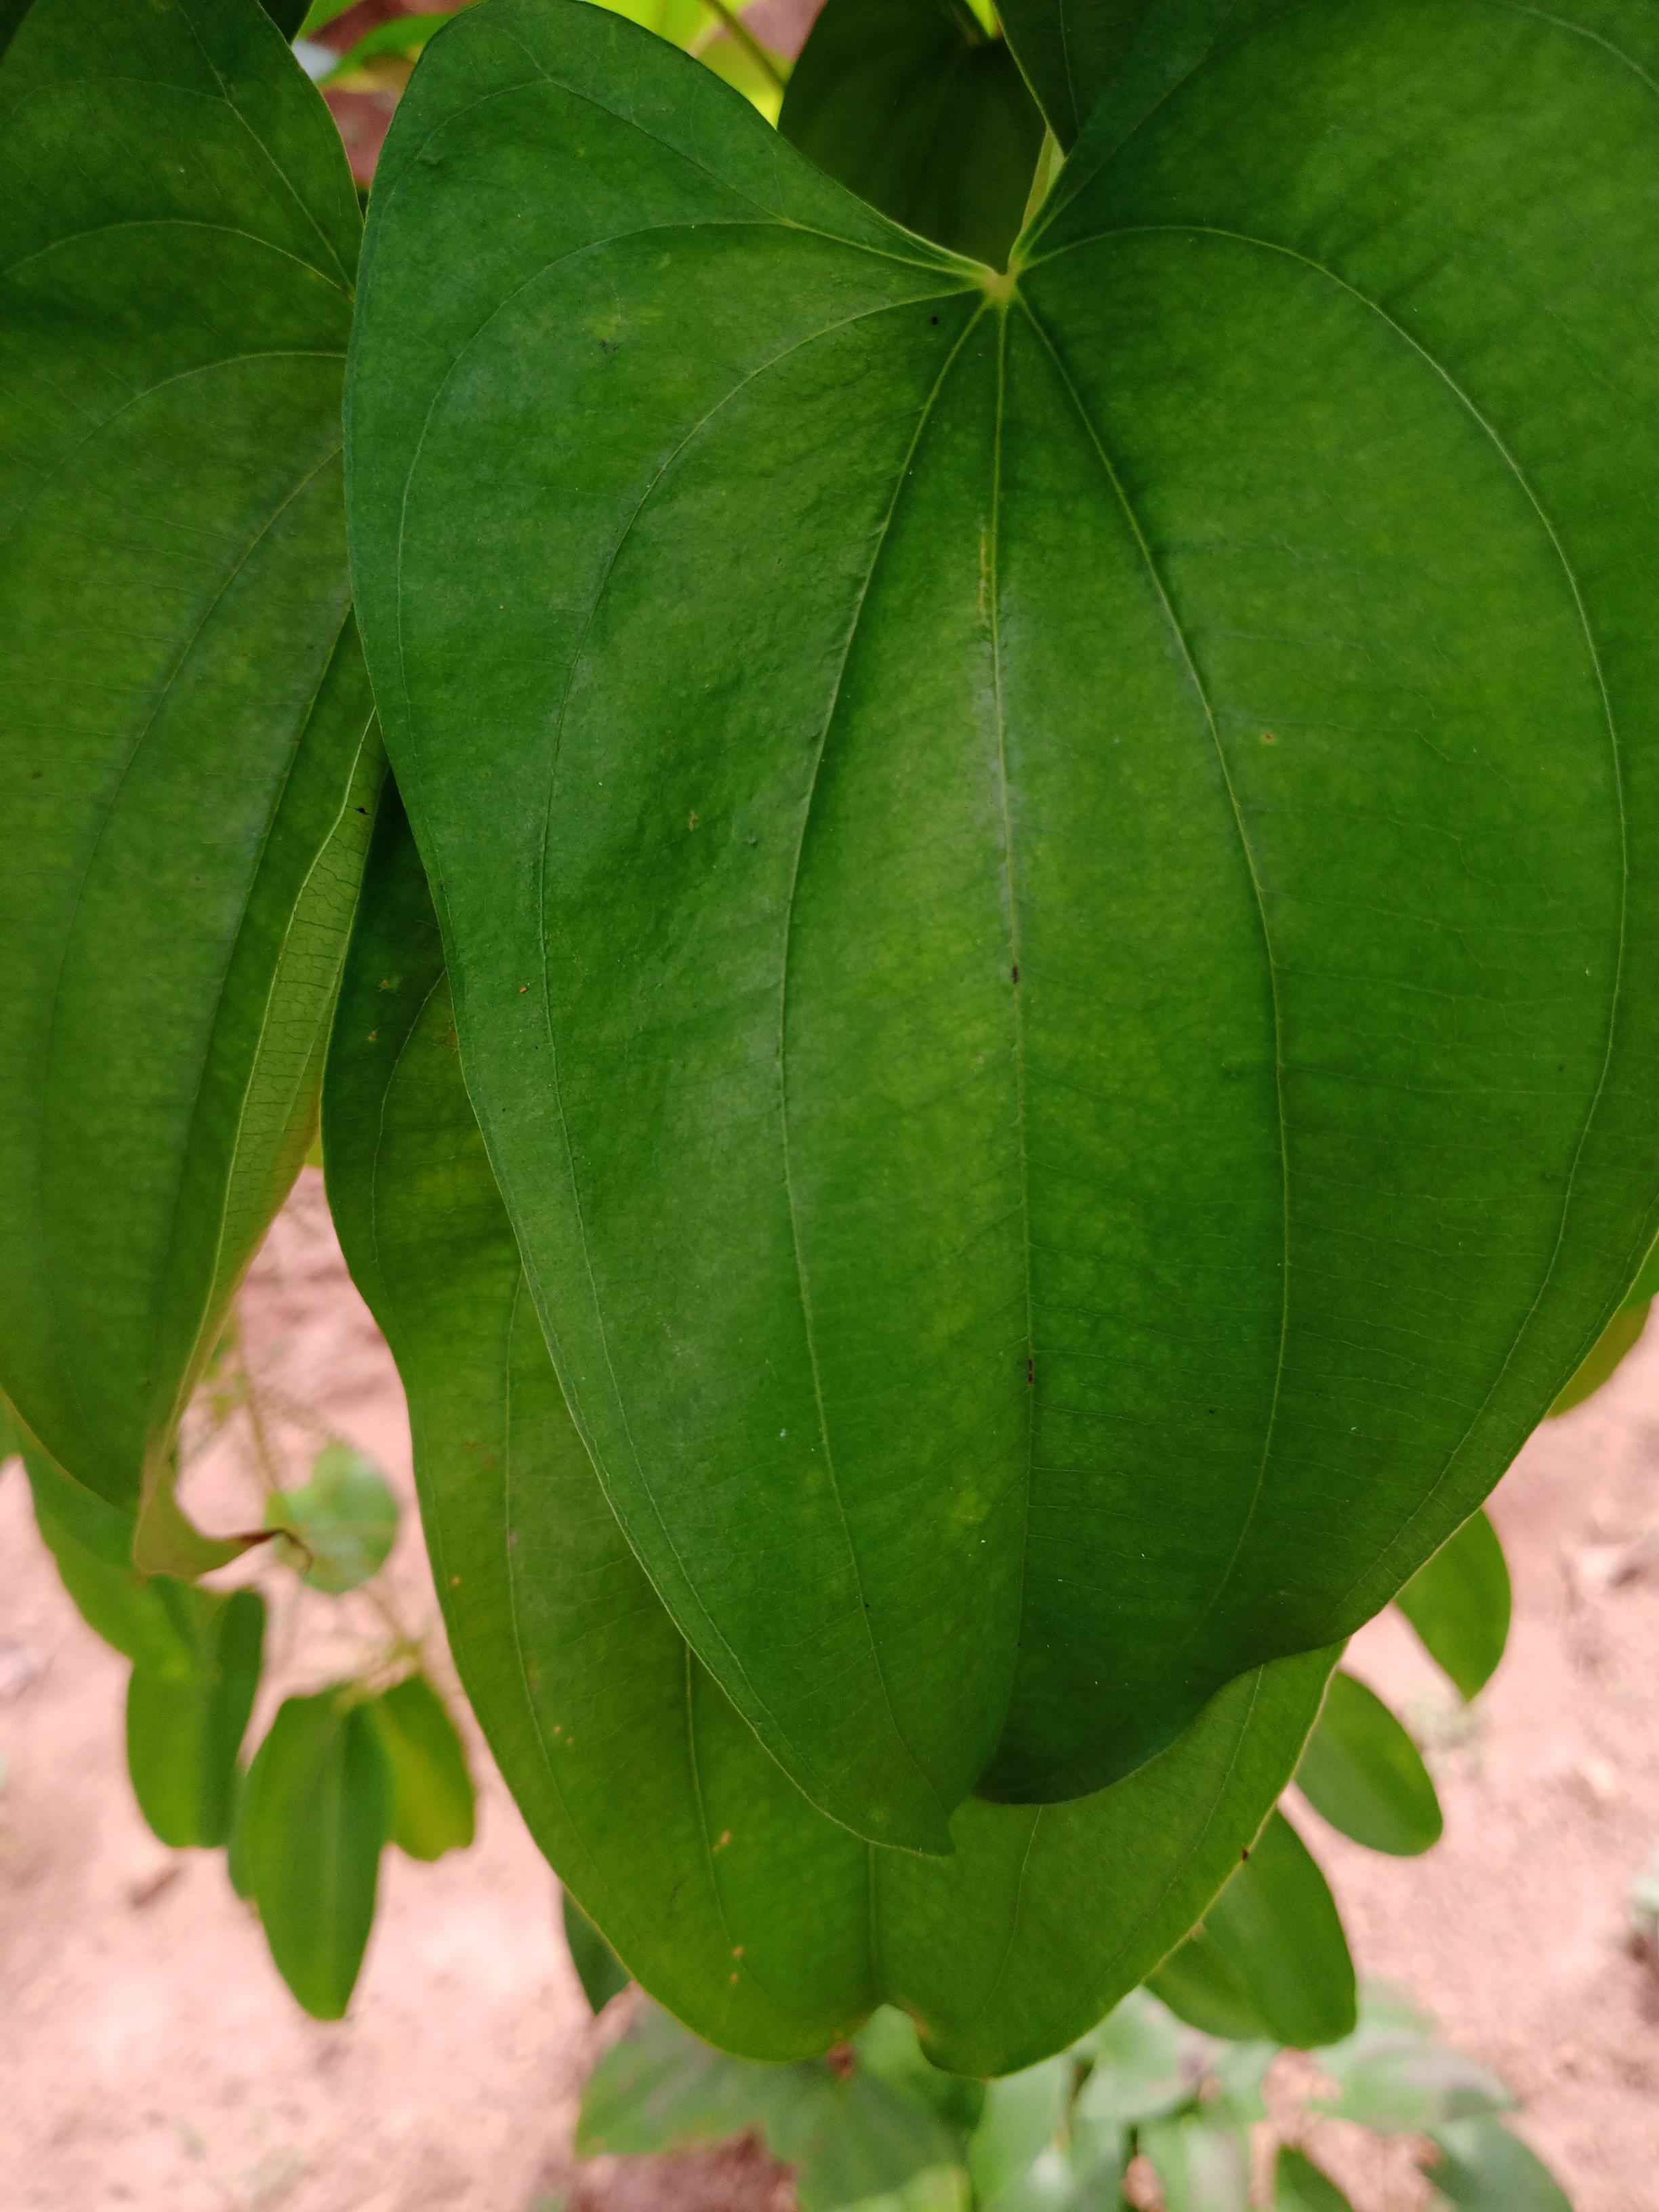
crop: yam
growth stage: vegetative
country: Nigeria
